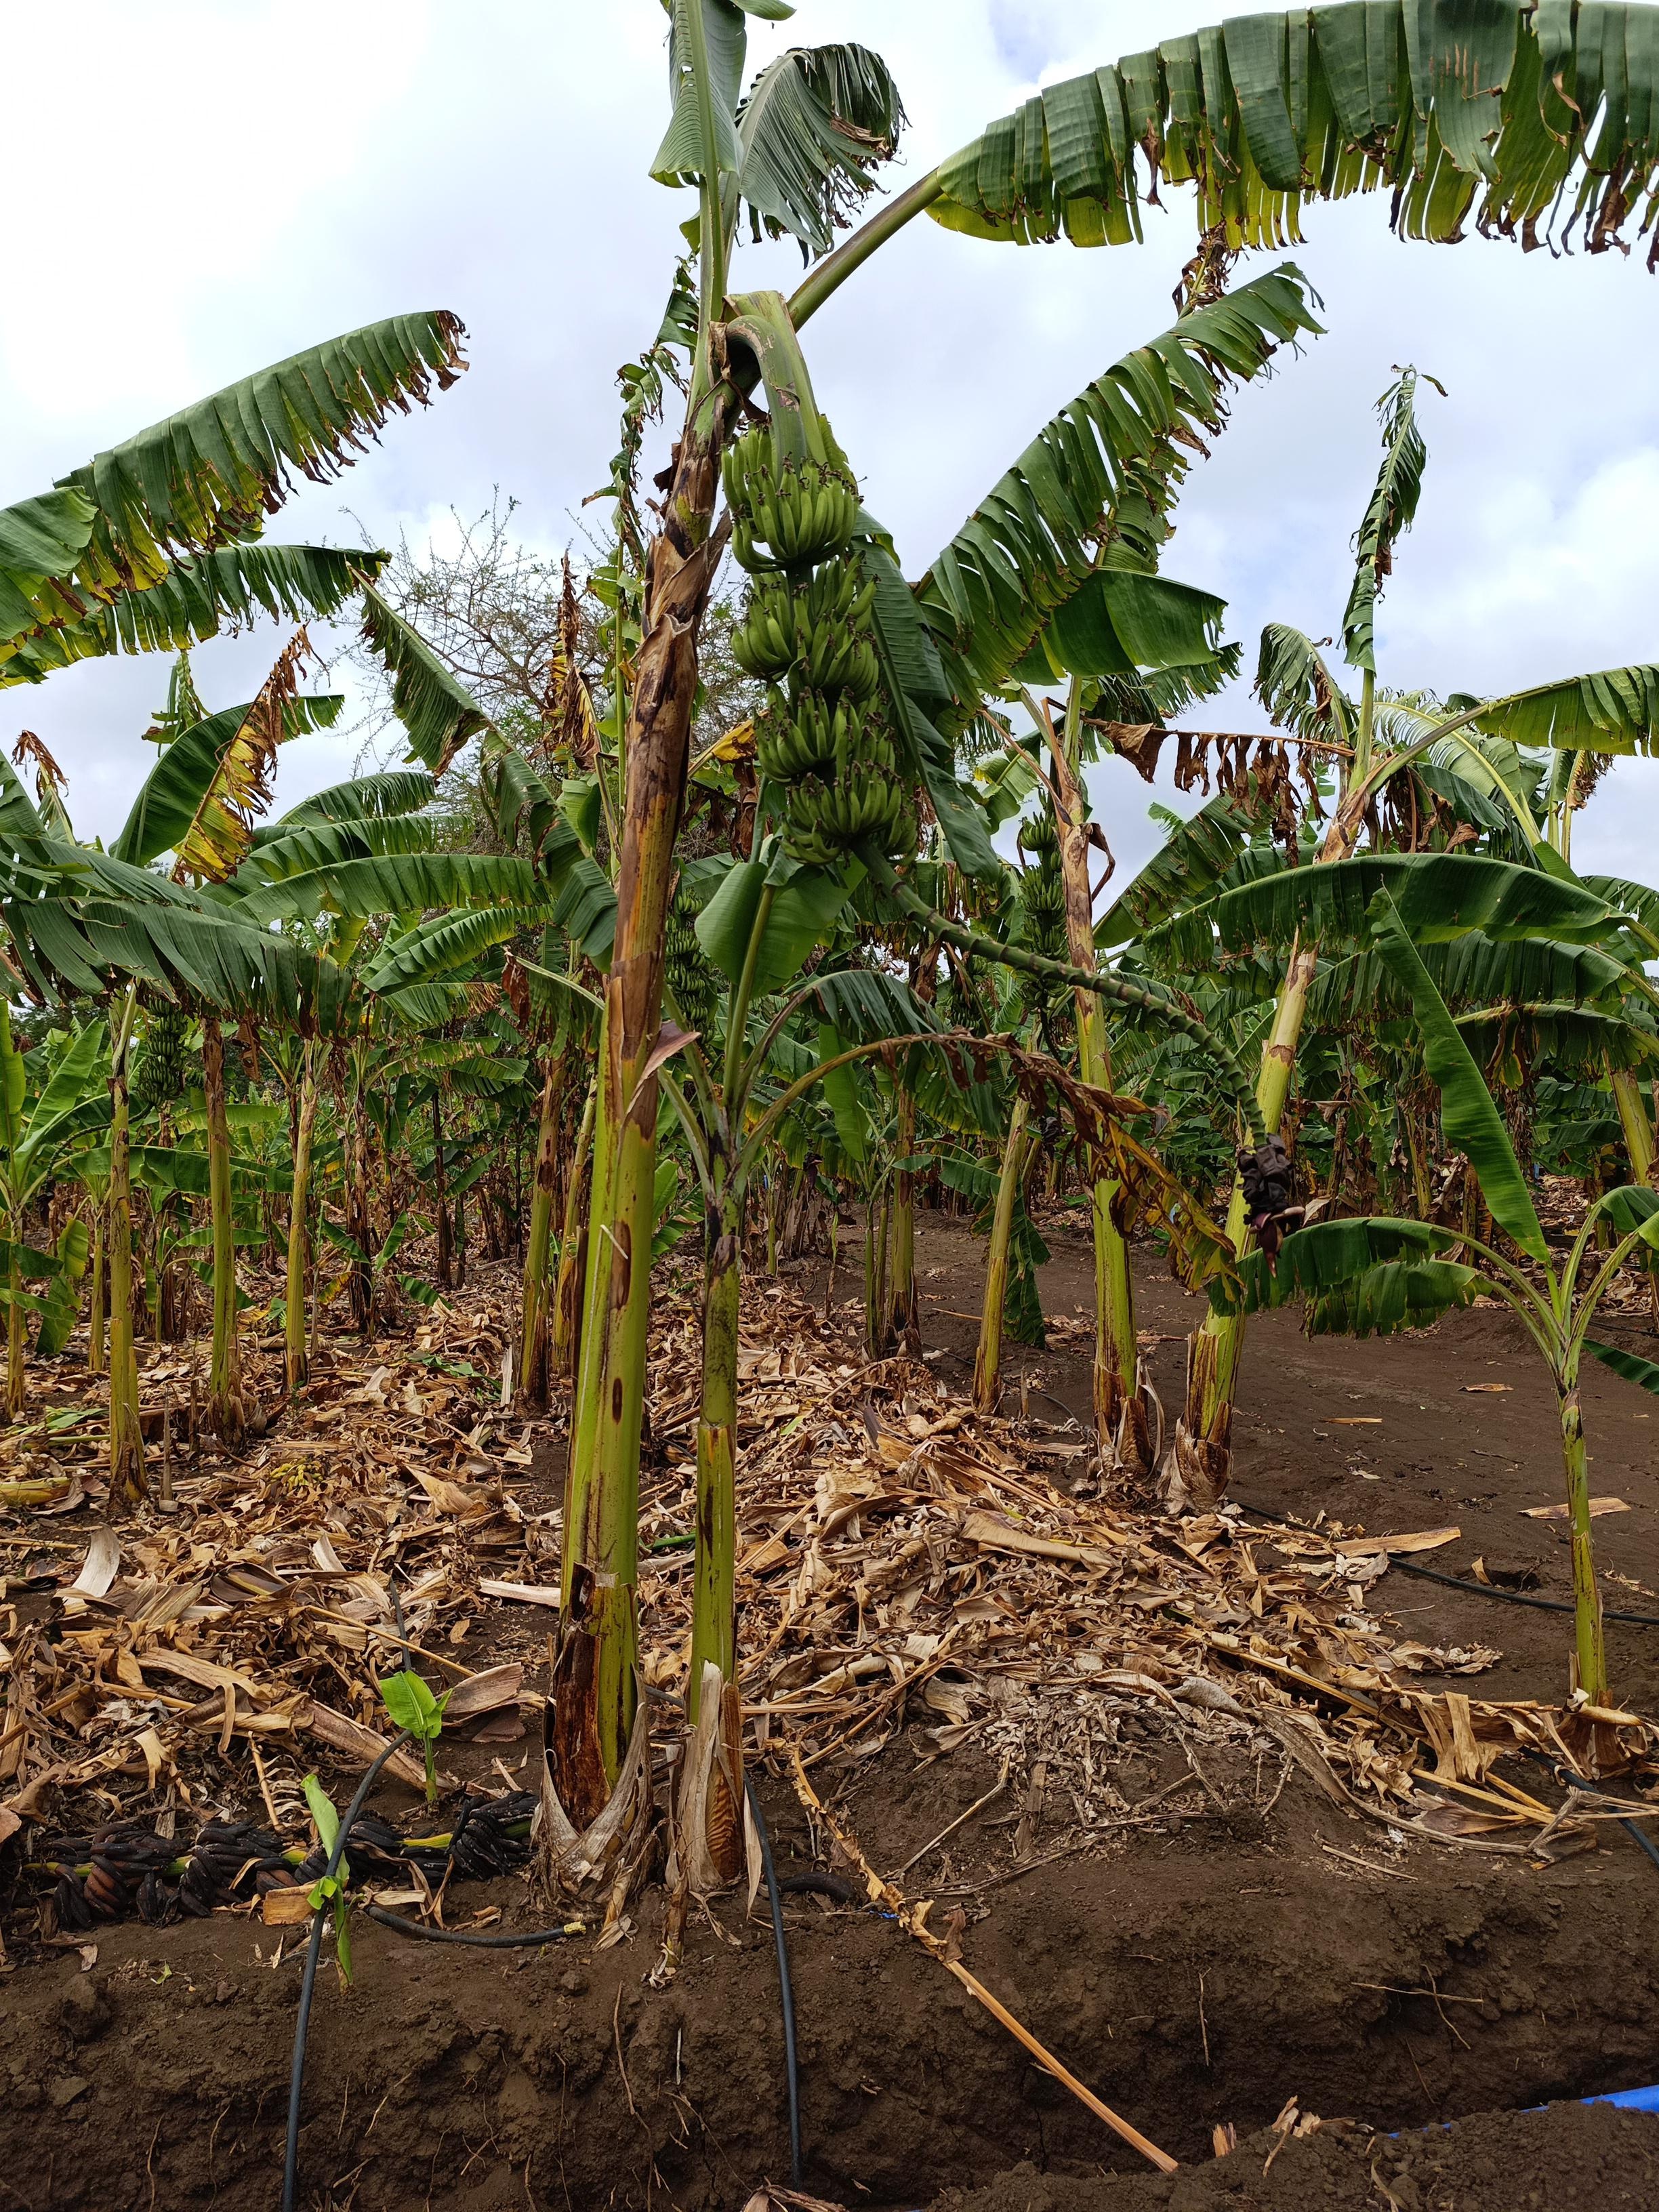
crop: banana
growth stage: development fruit
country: Tanzania
